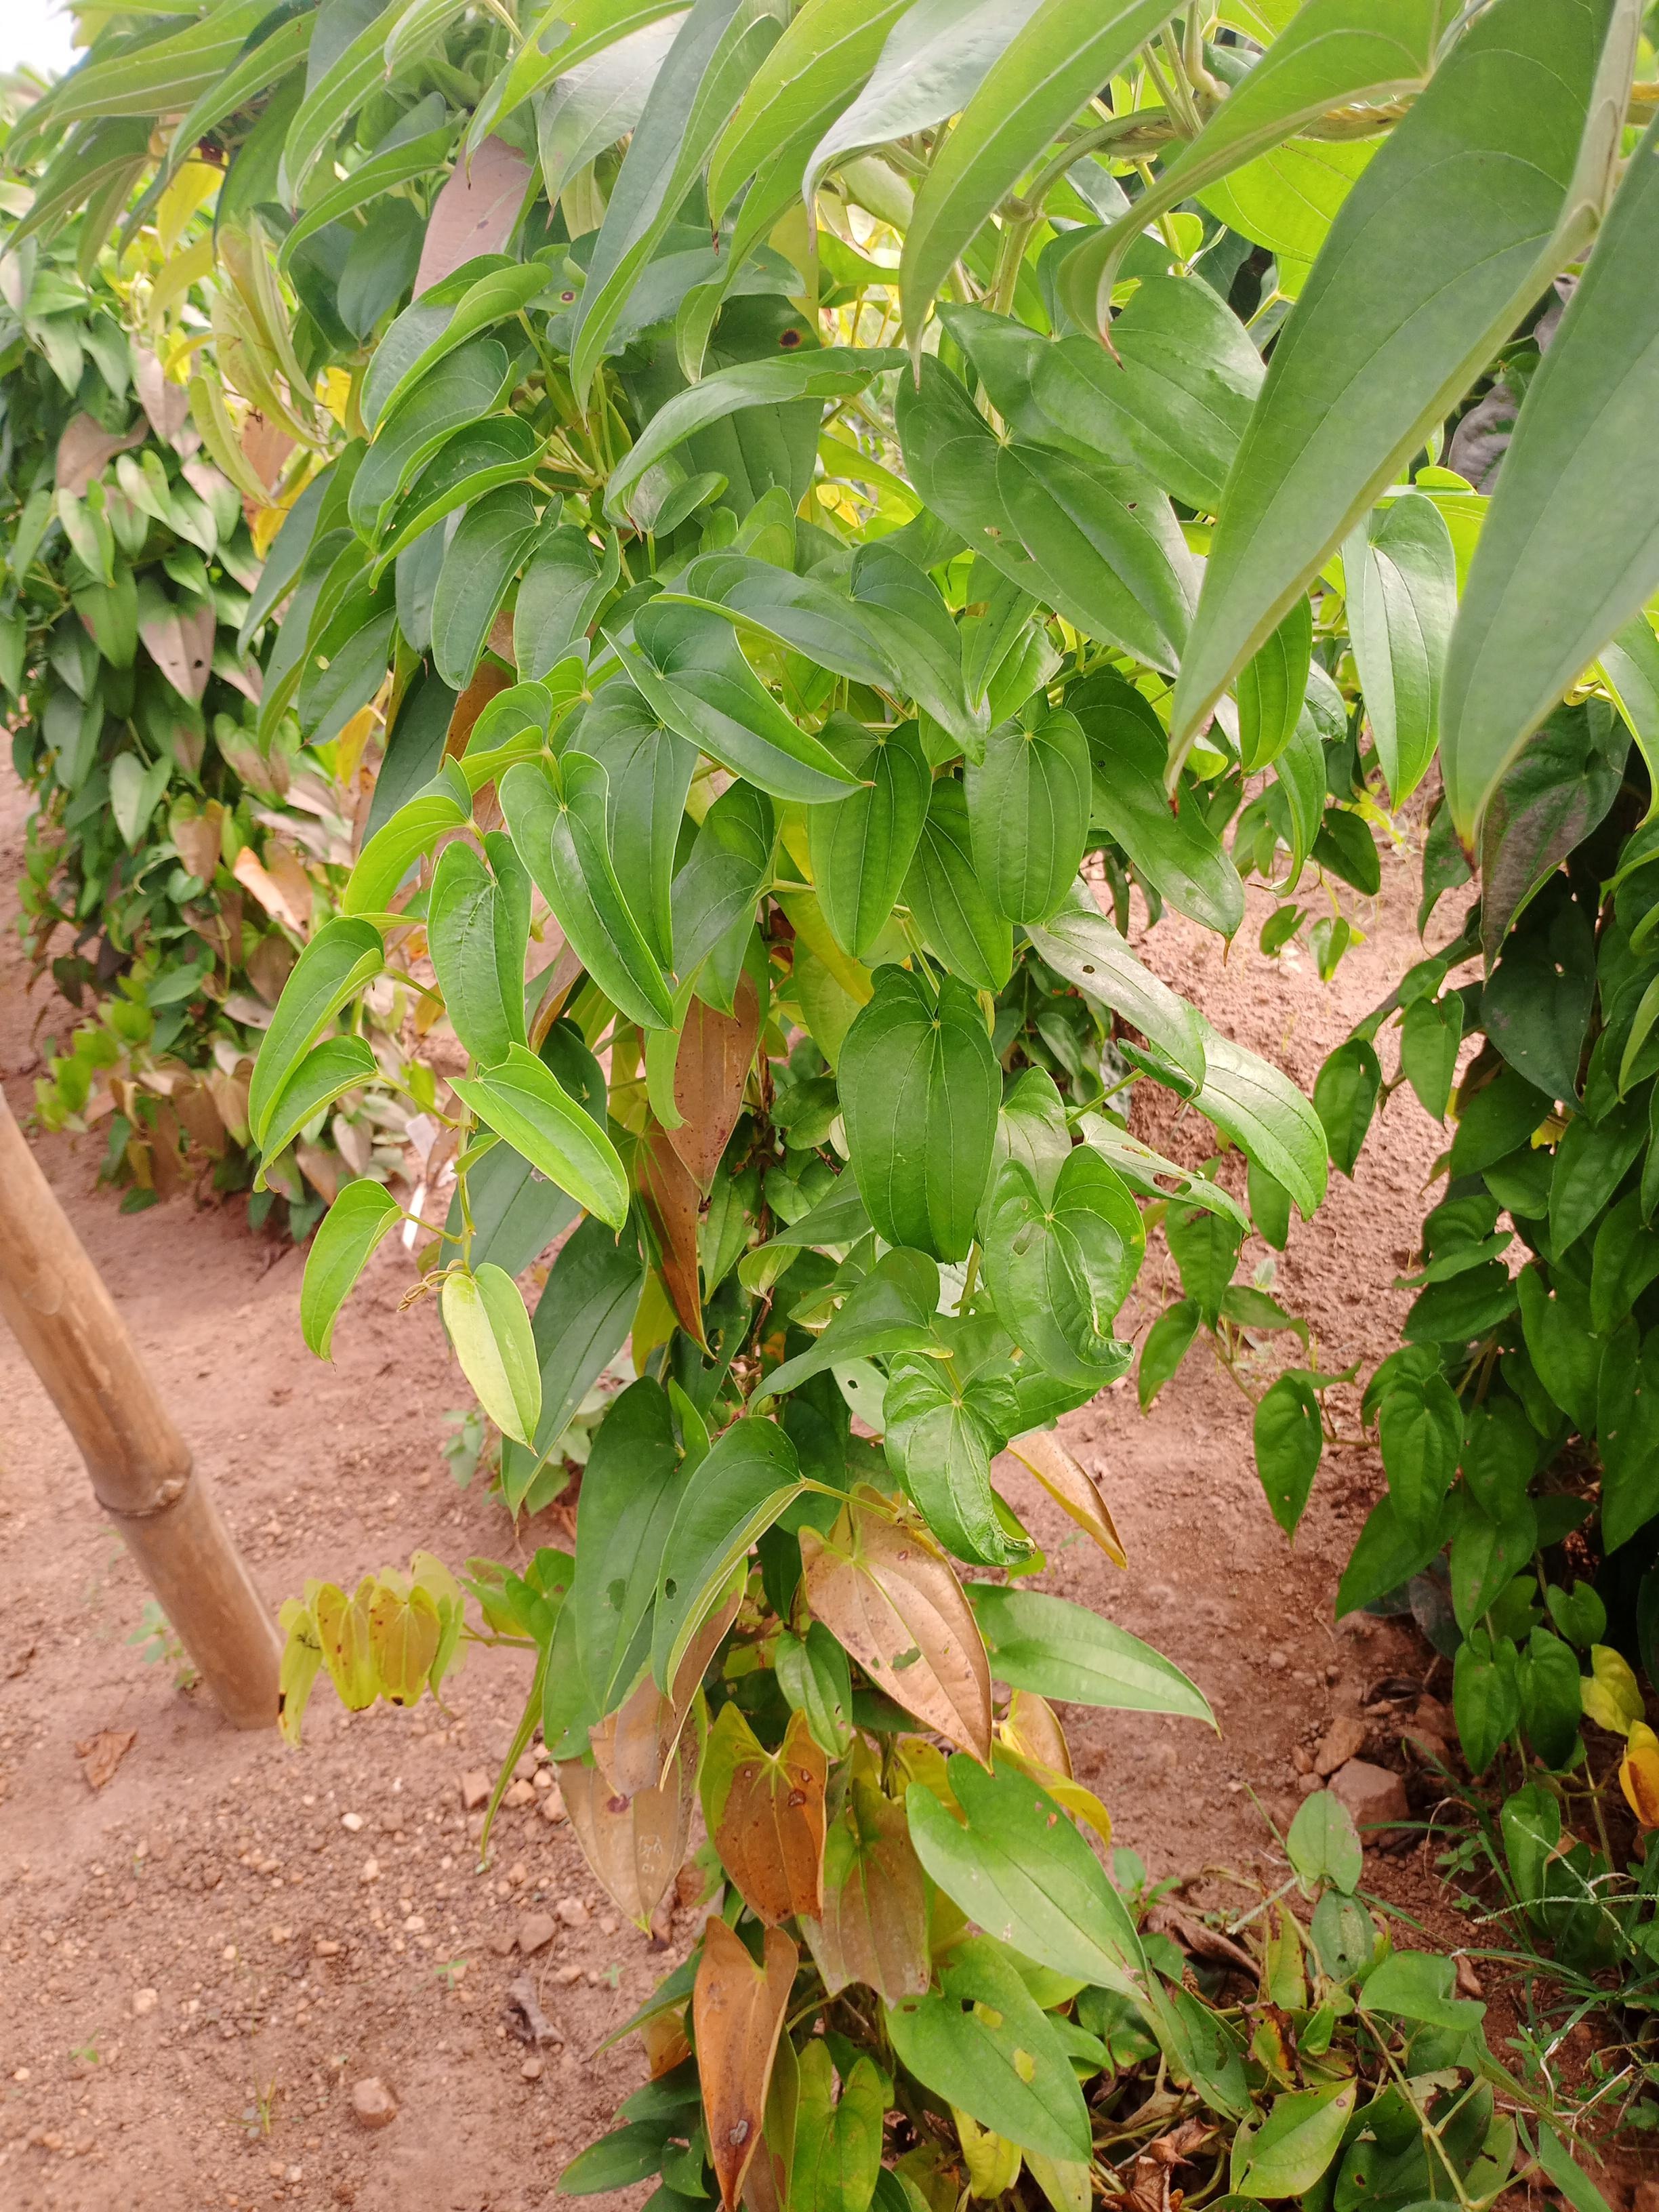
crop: yam
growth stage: vegetative
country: Nigeria
